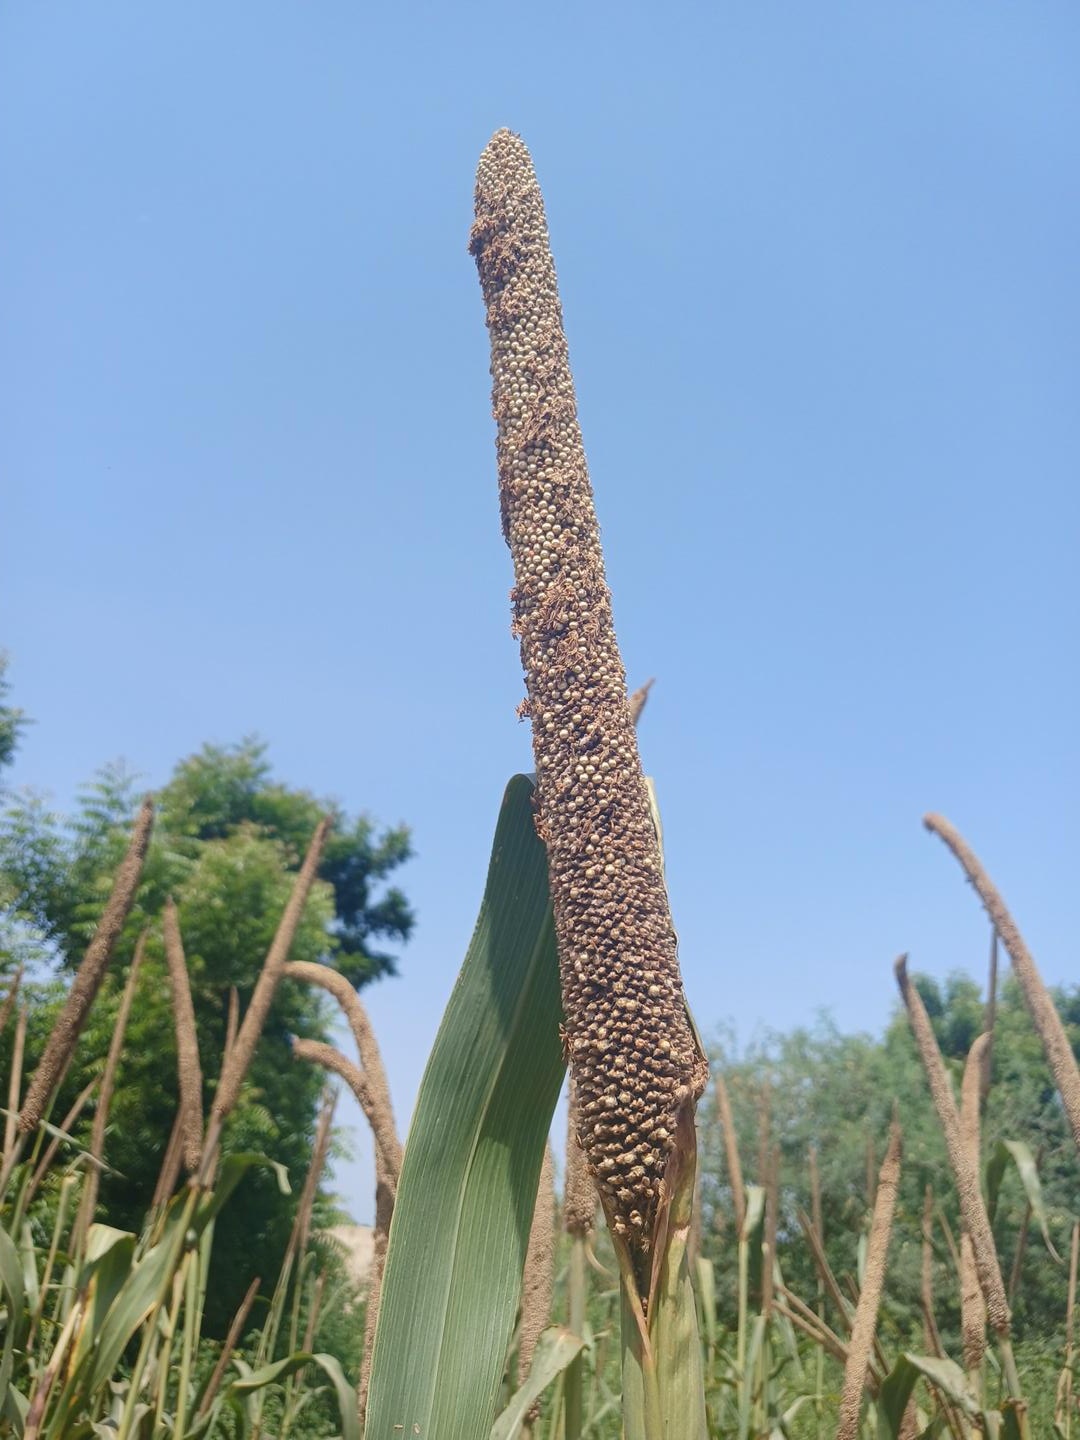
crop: pearl millet
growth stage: maturity
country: Senegal
